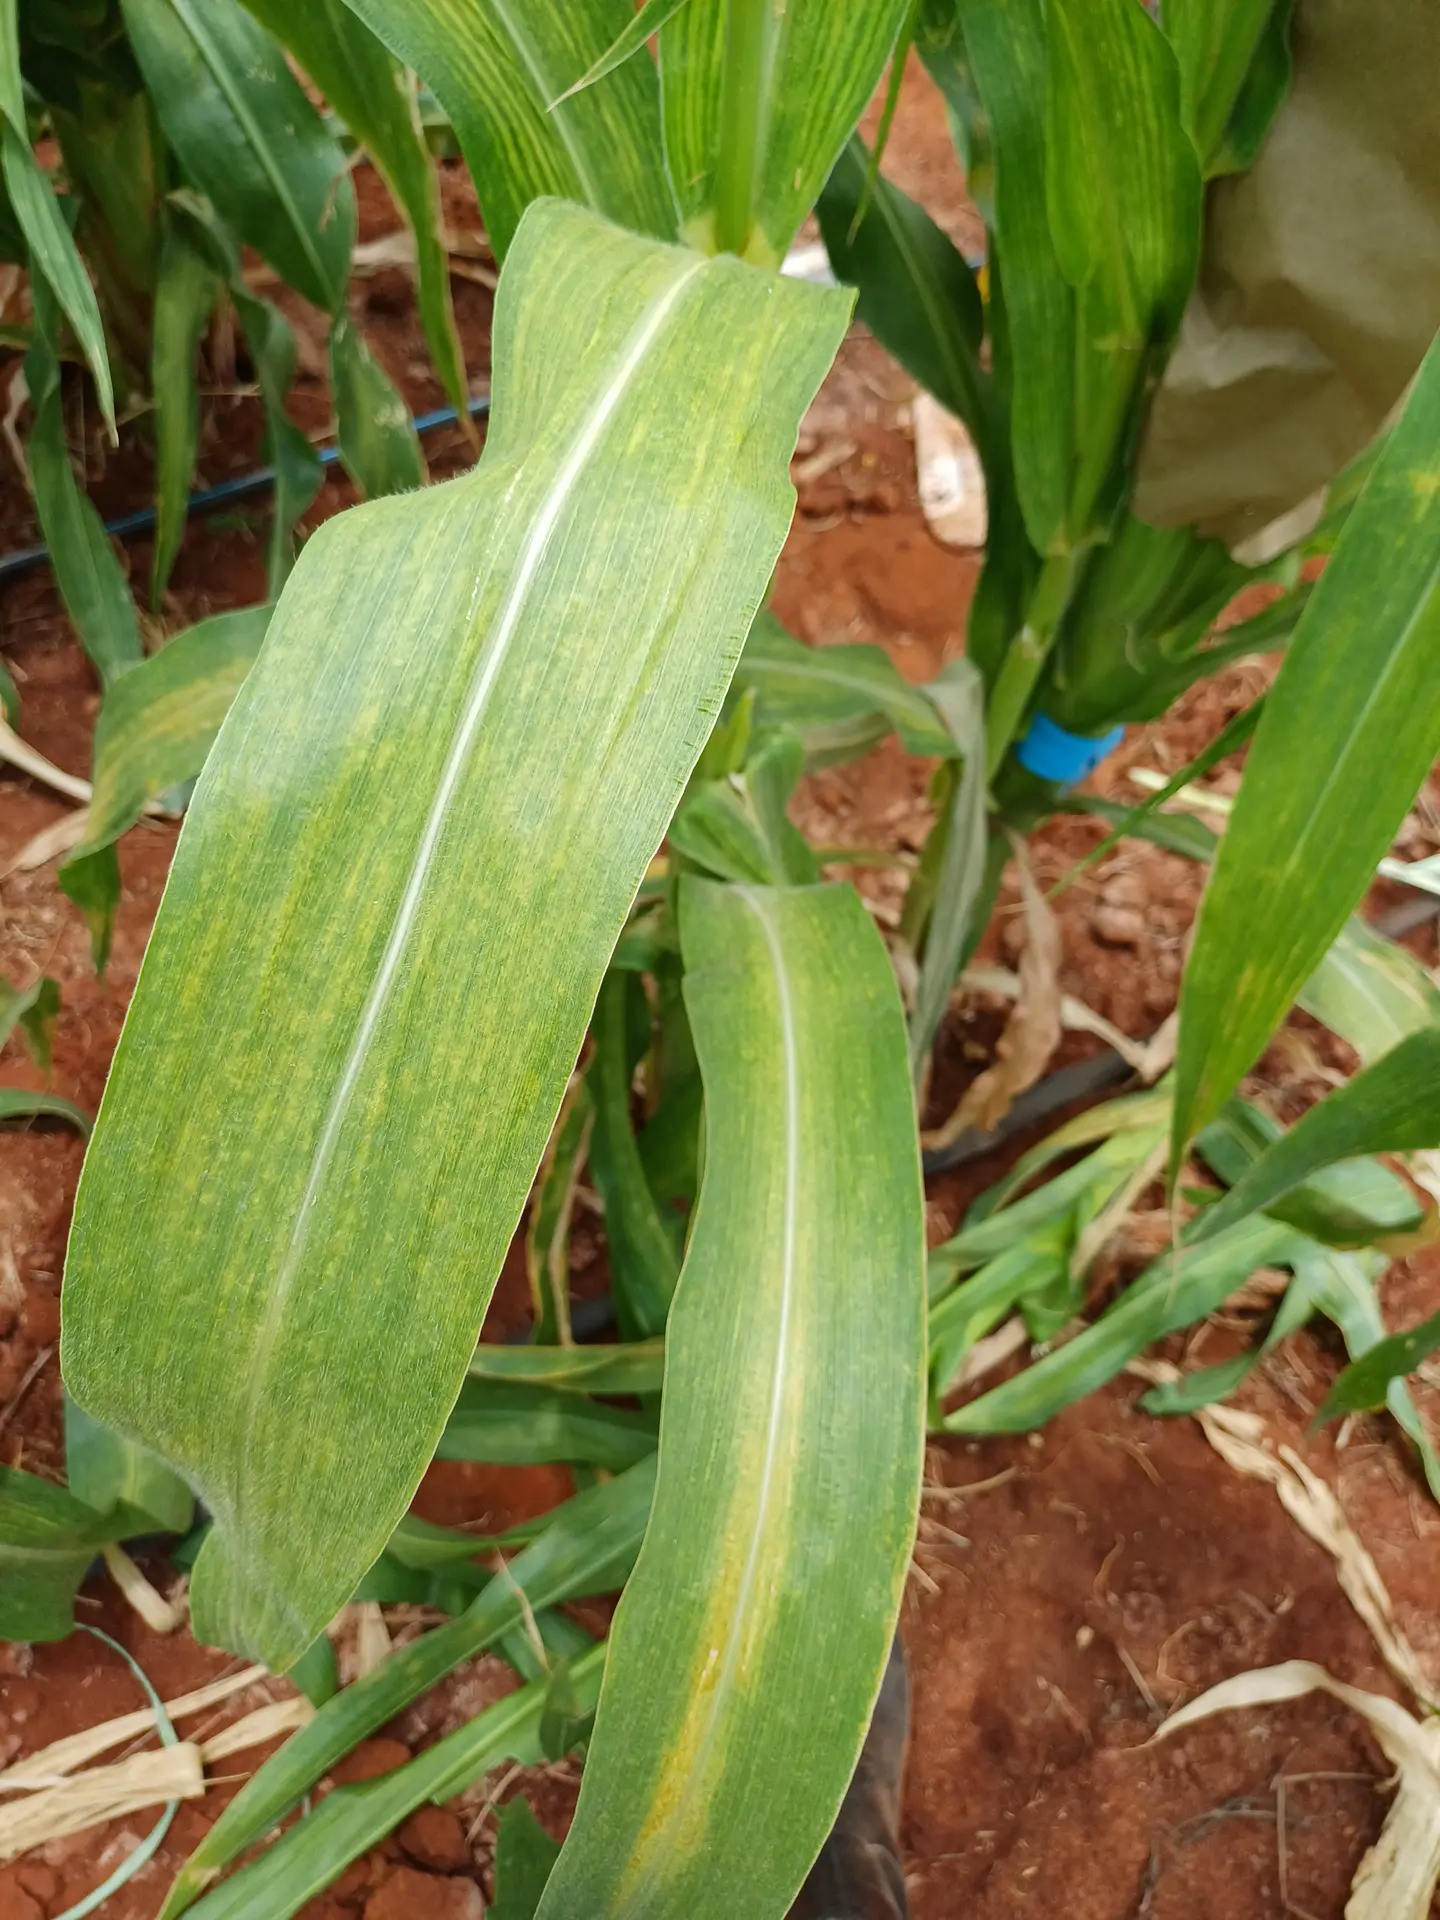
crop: maize
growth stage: flowering
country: Kenya
